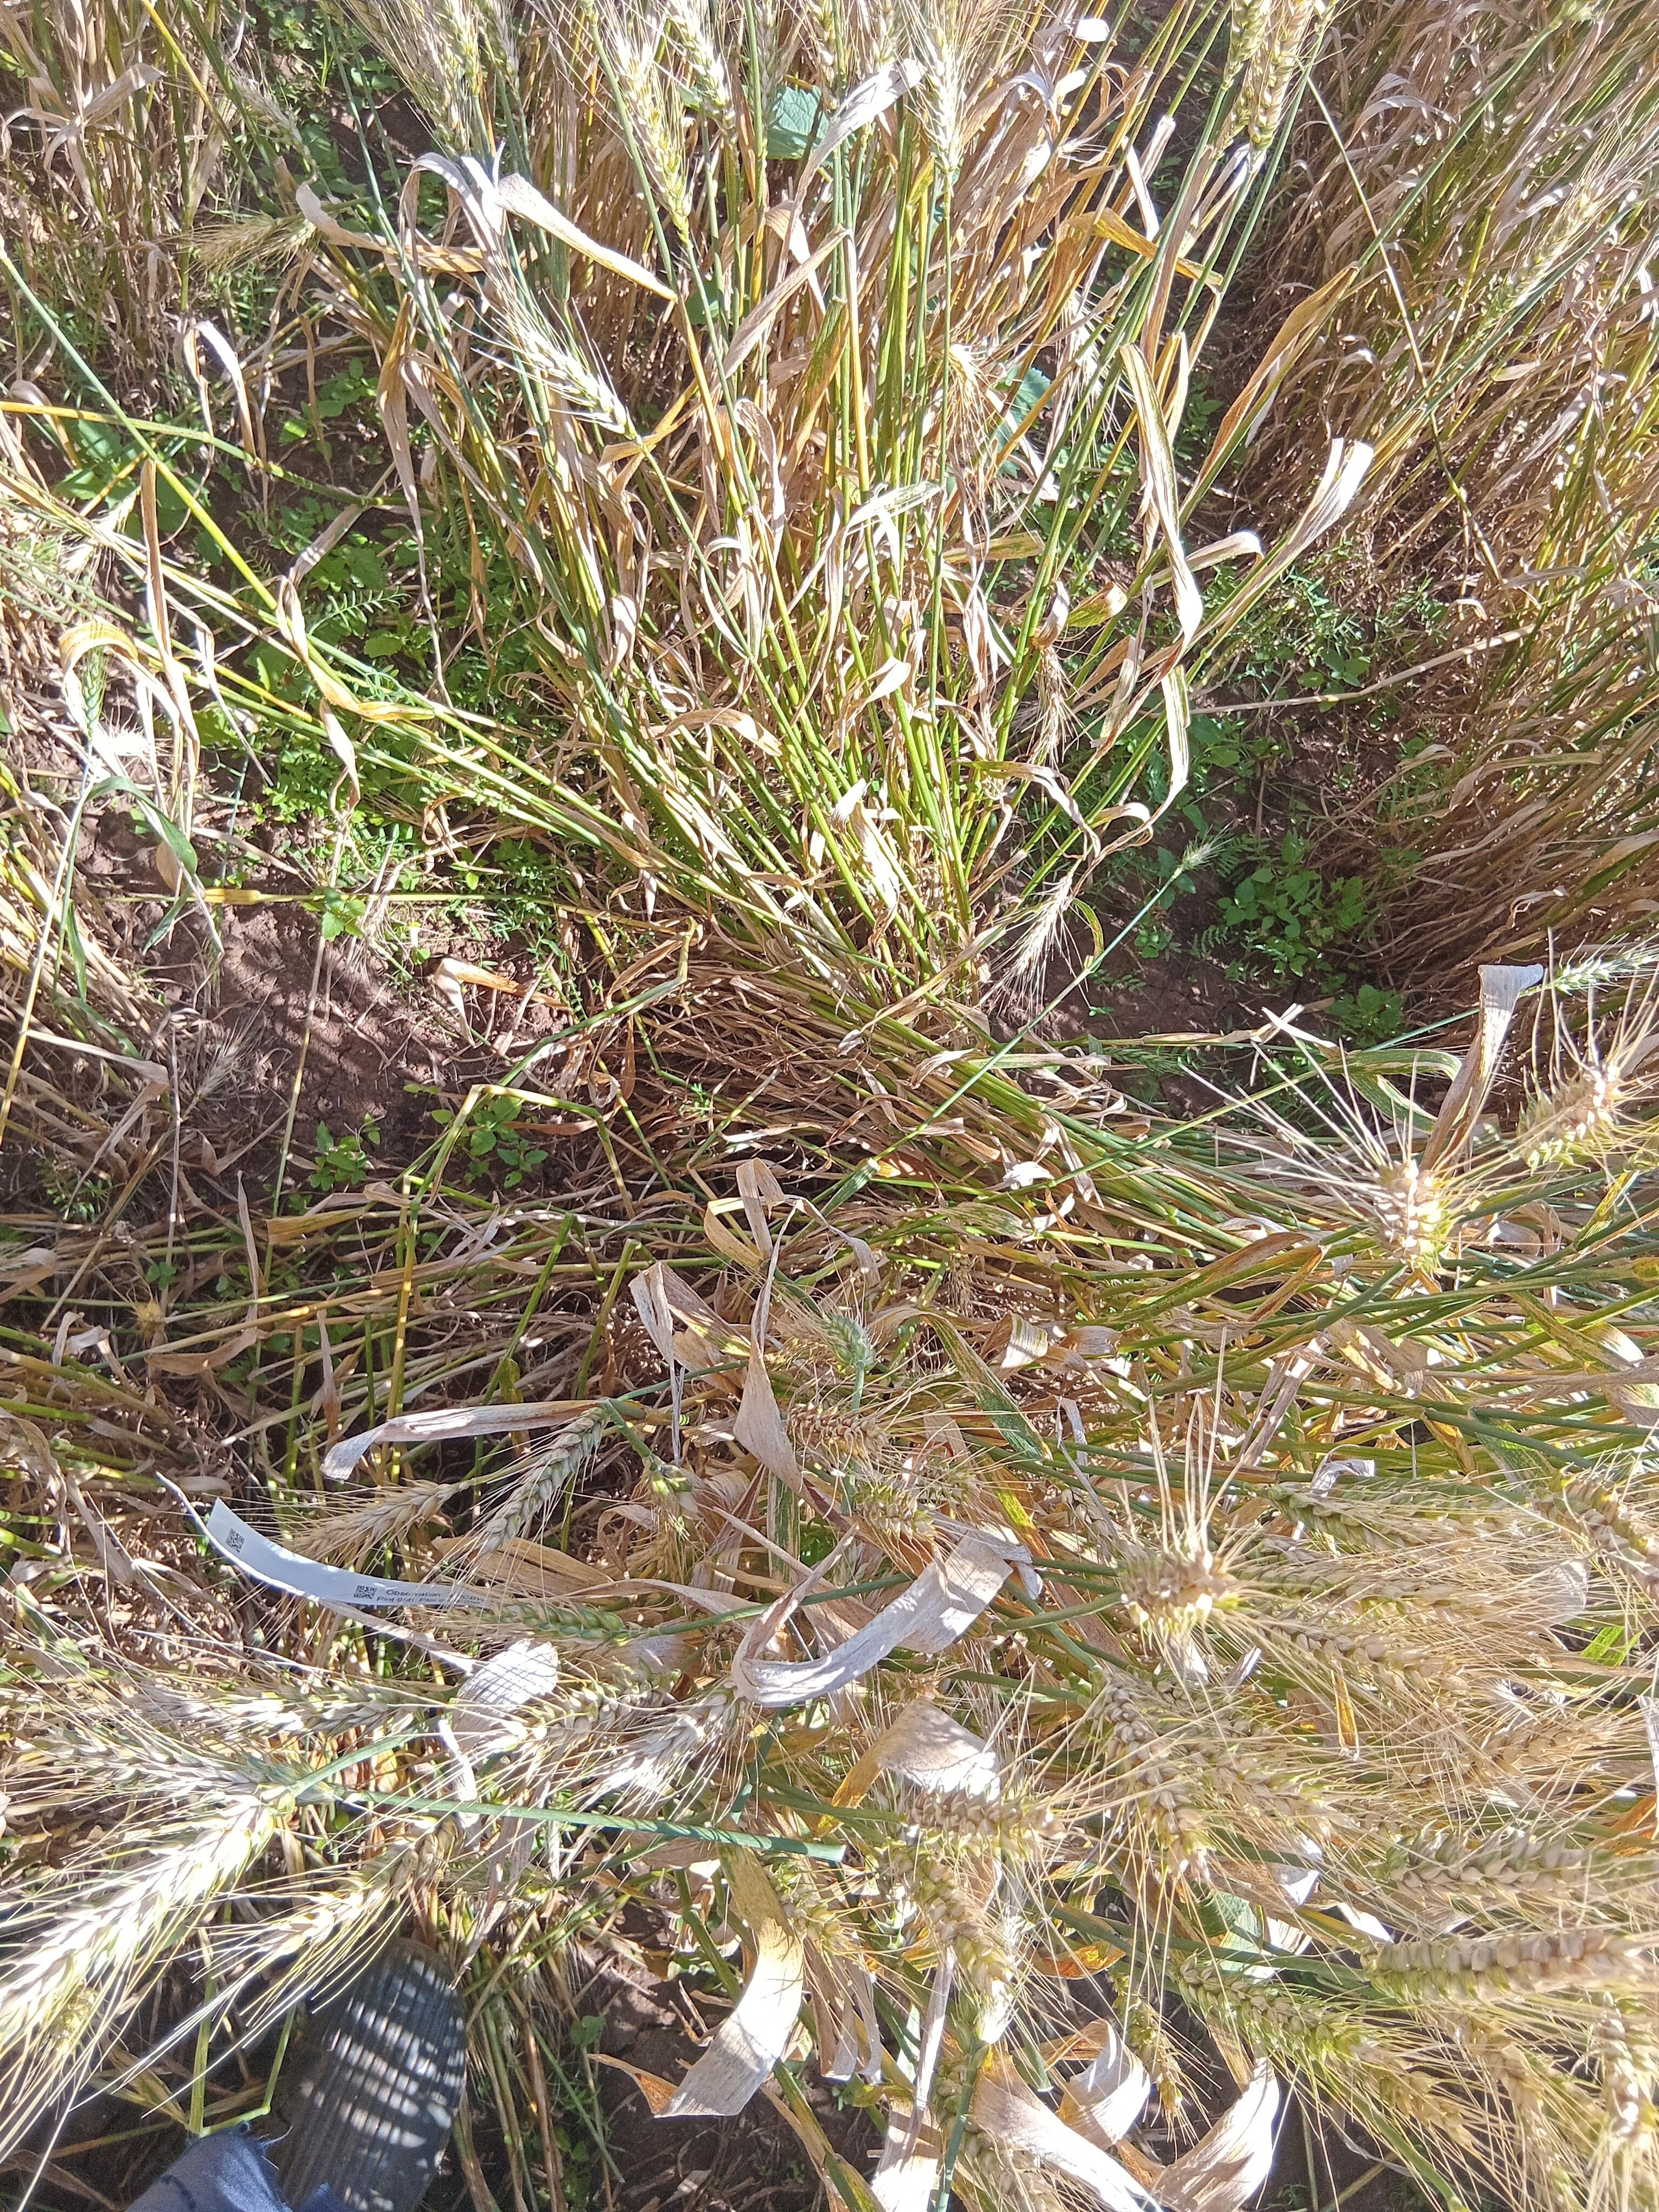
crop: wheat
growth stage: maturity
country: Kenya
